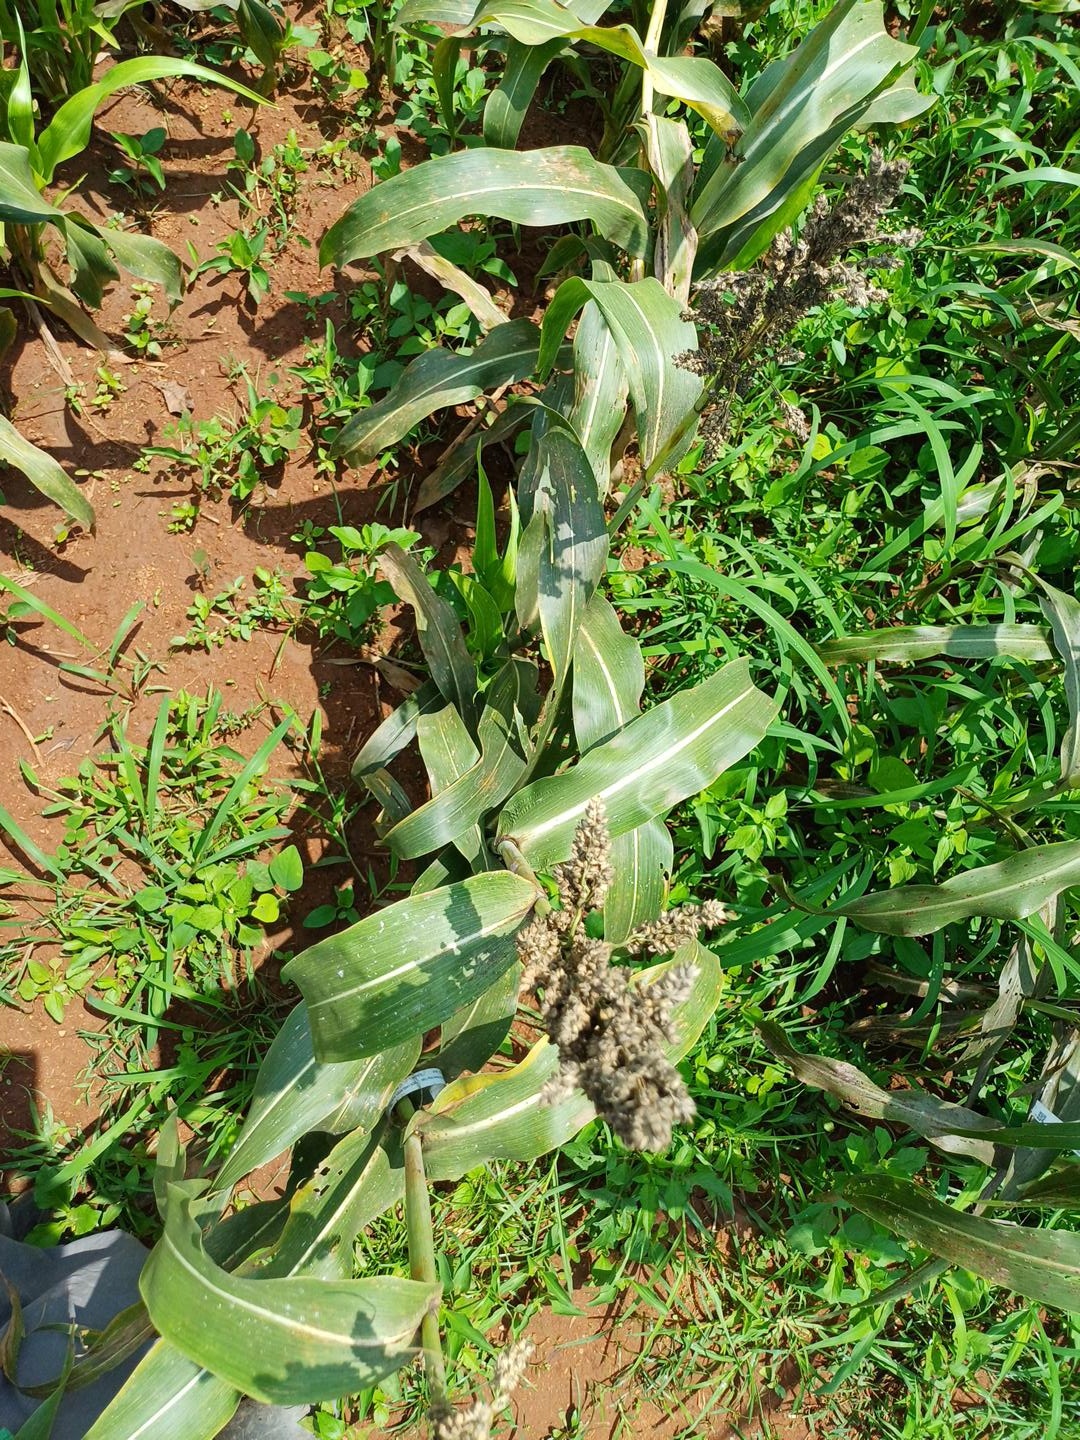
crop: sorghum
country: Kenya
